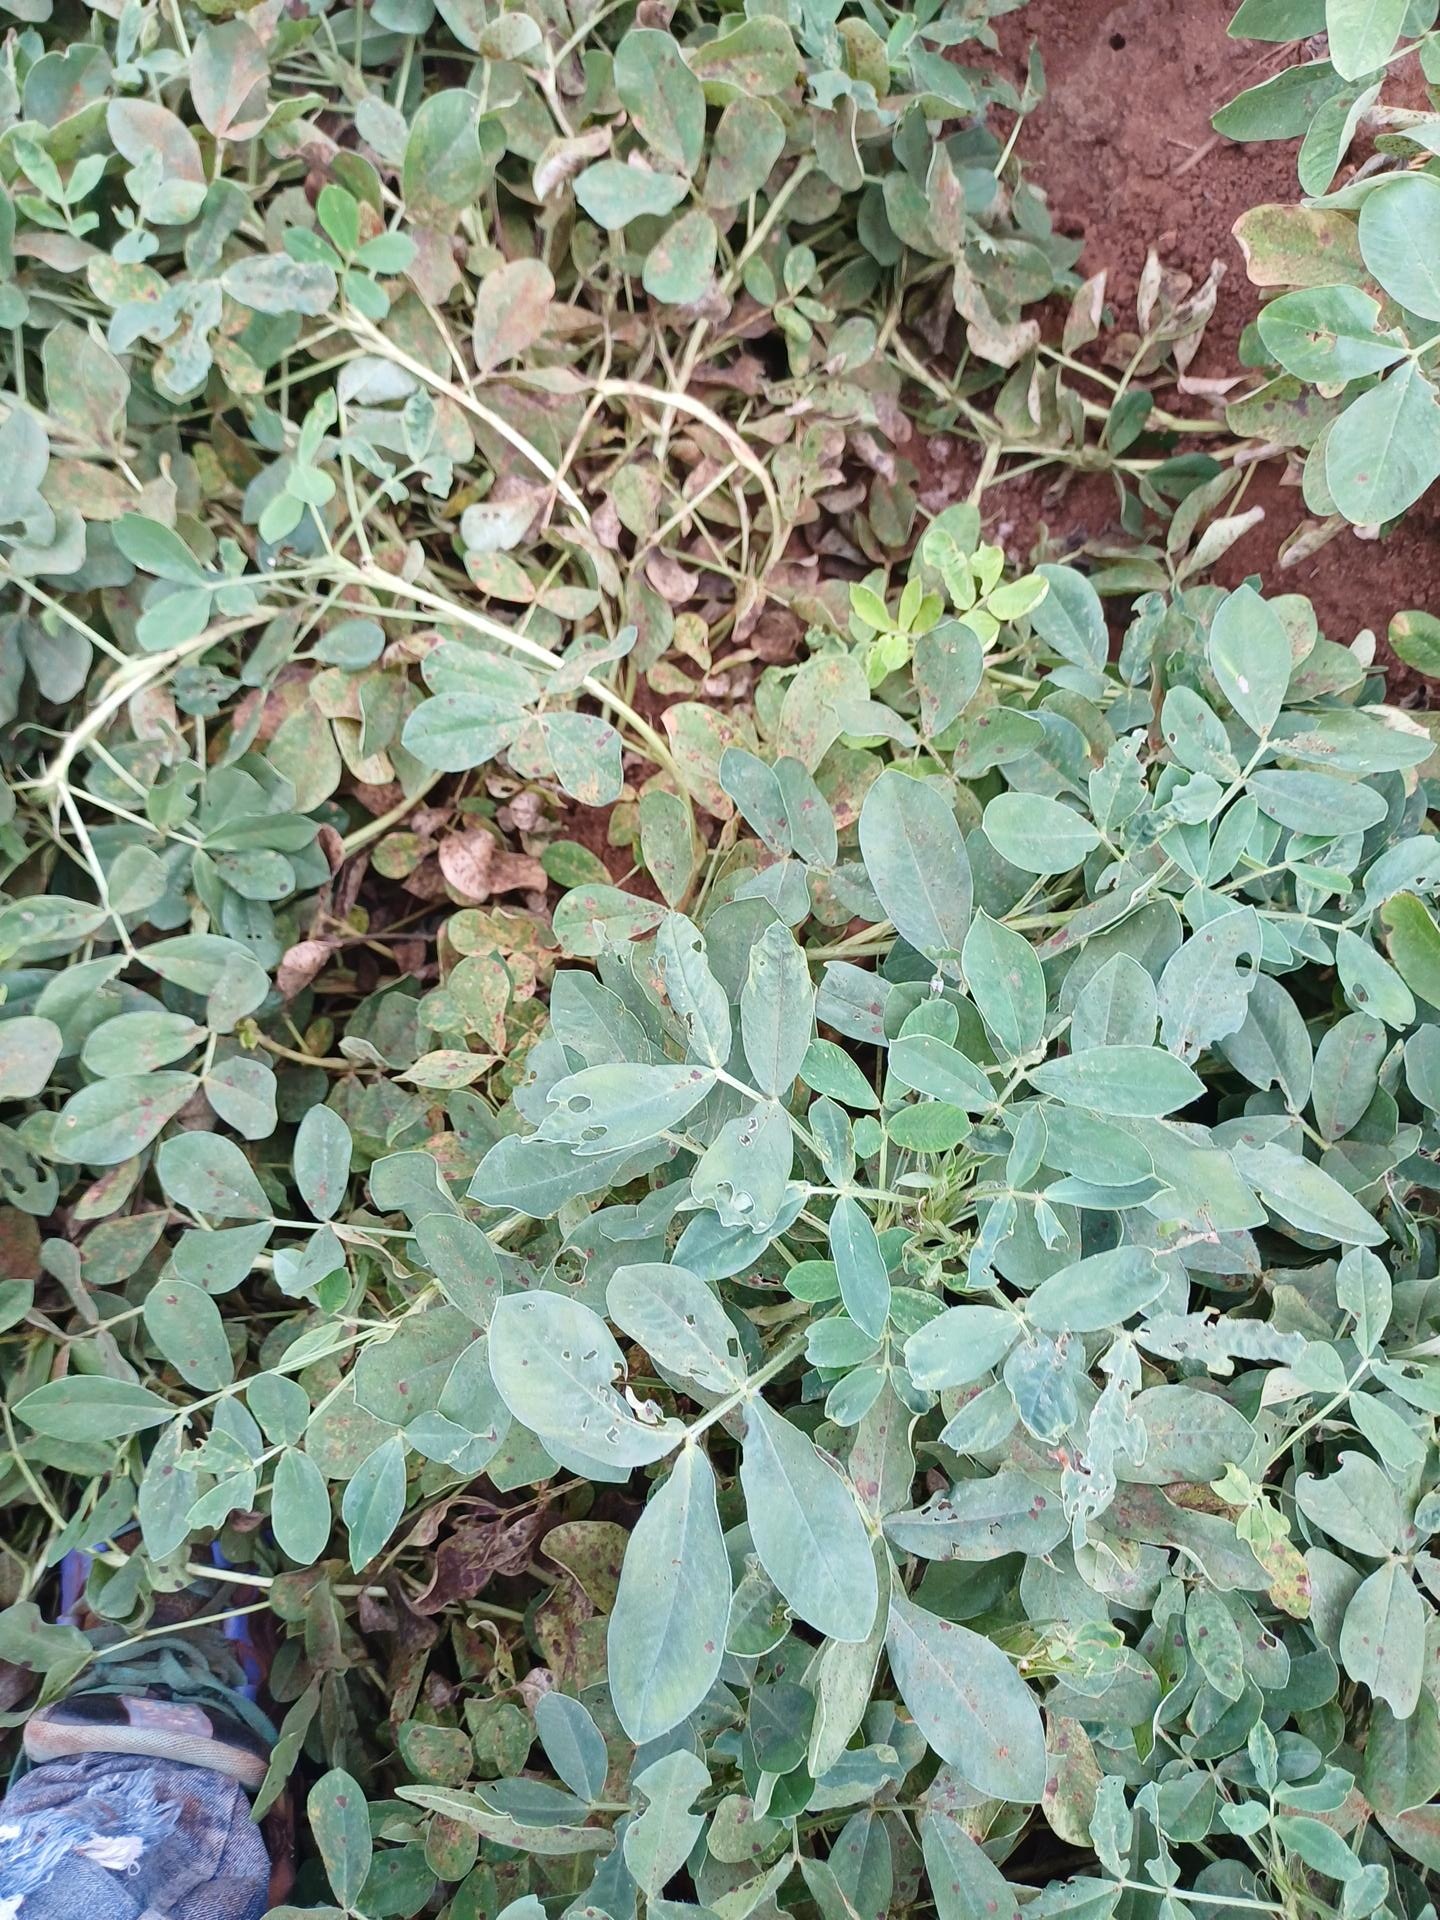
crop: groundnut
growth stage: pegging
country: Kenya
